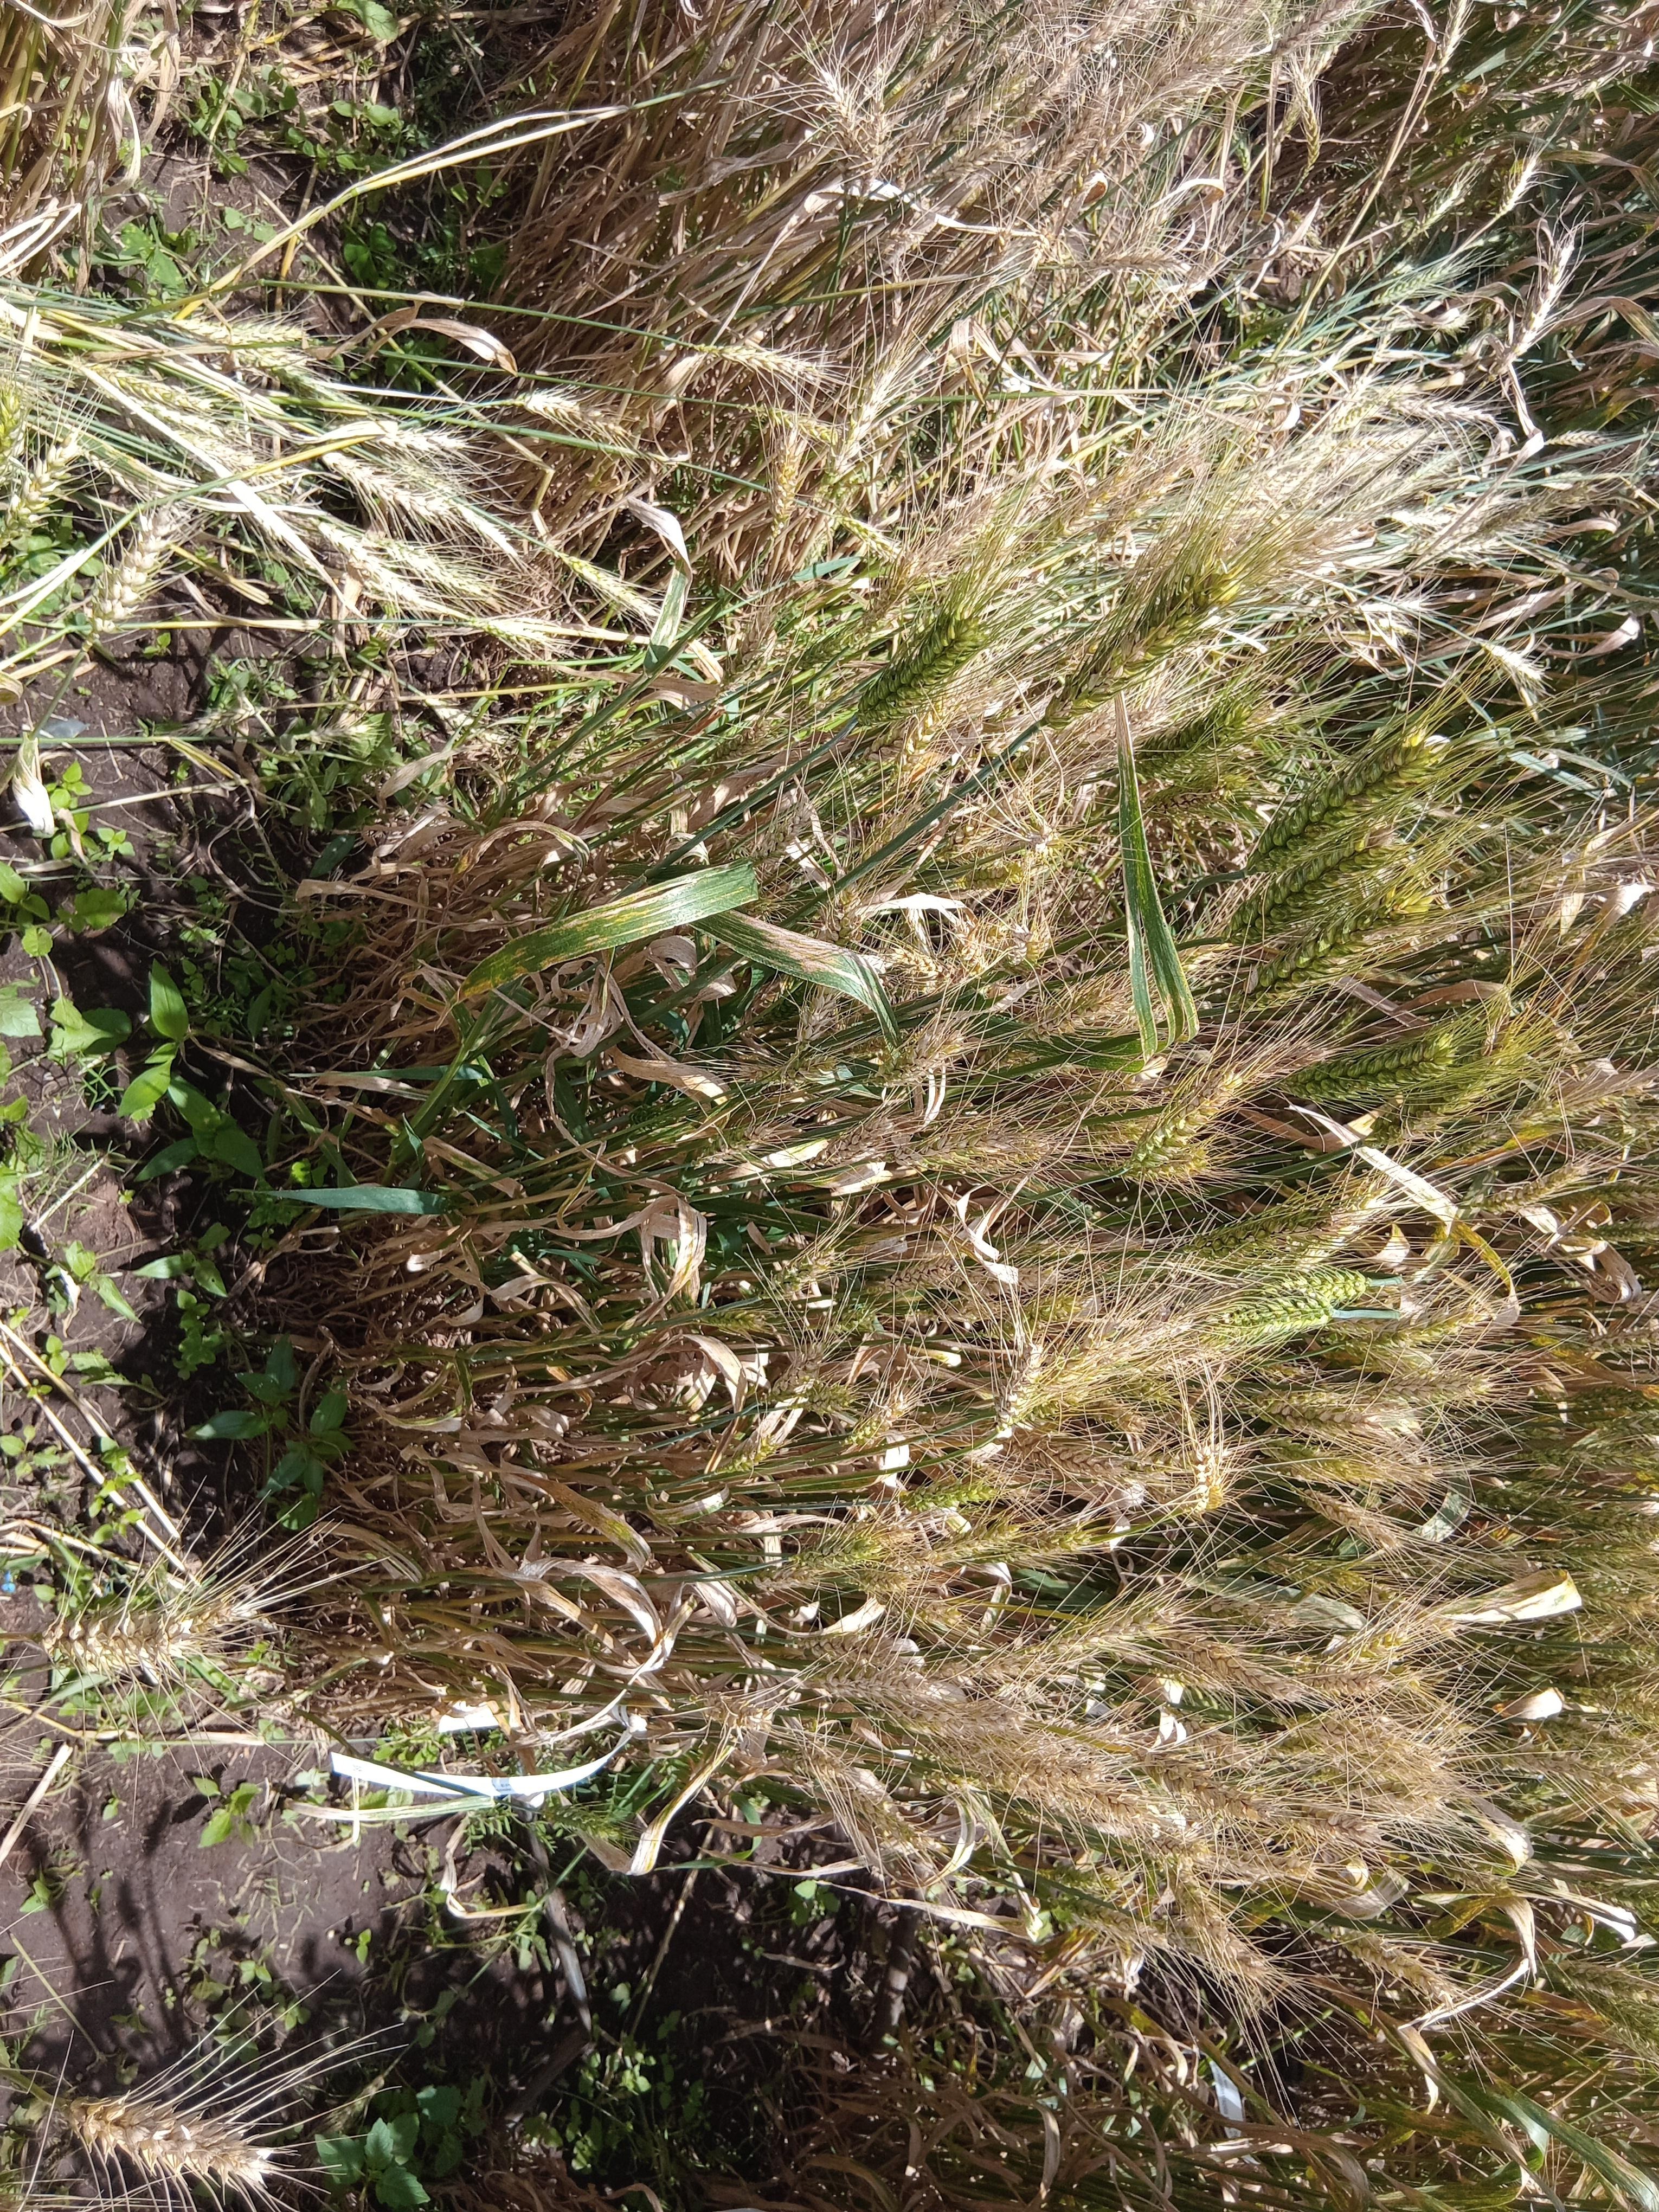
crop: wheat
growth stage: maturity
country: Kenya
